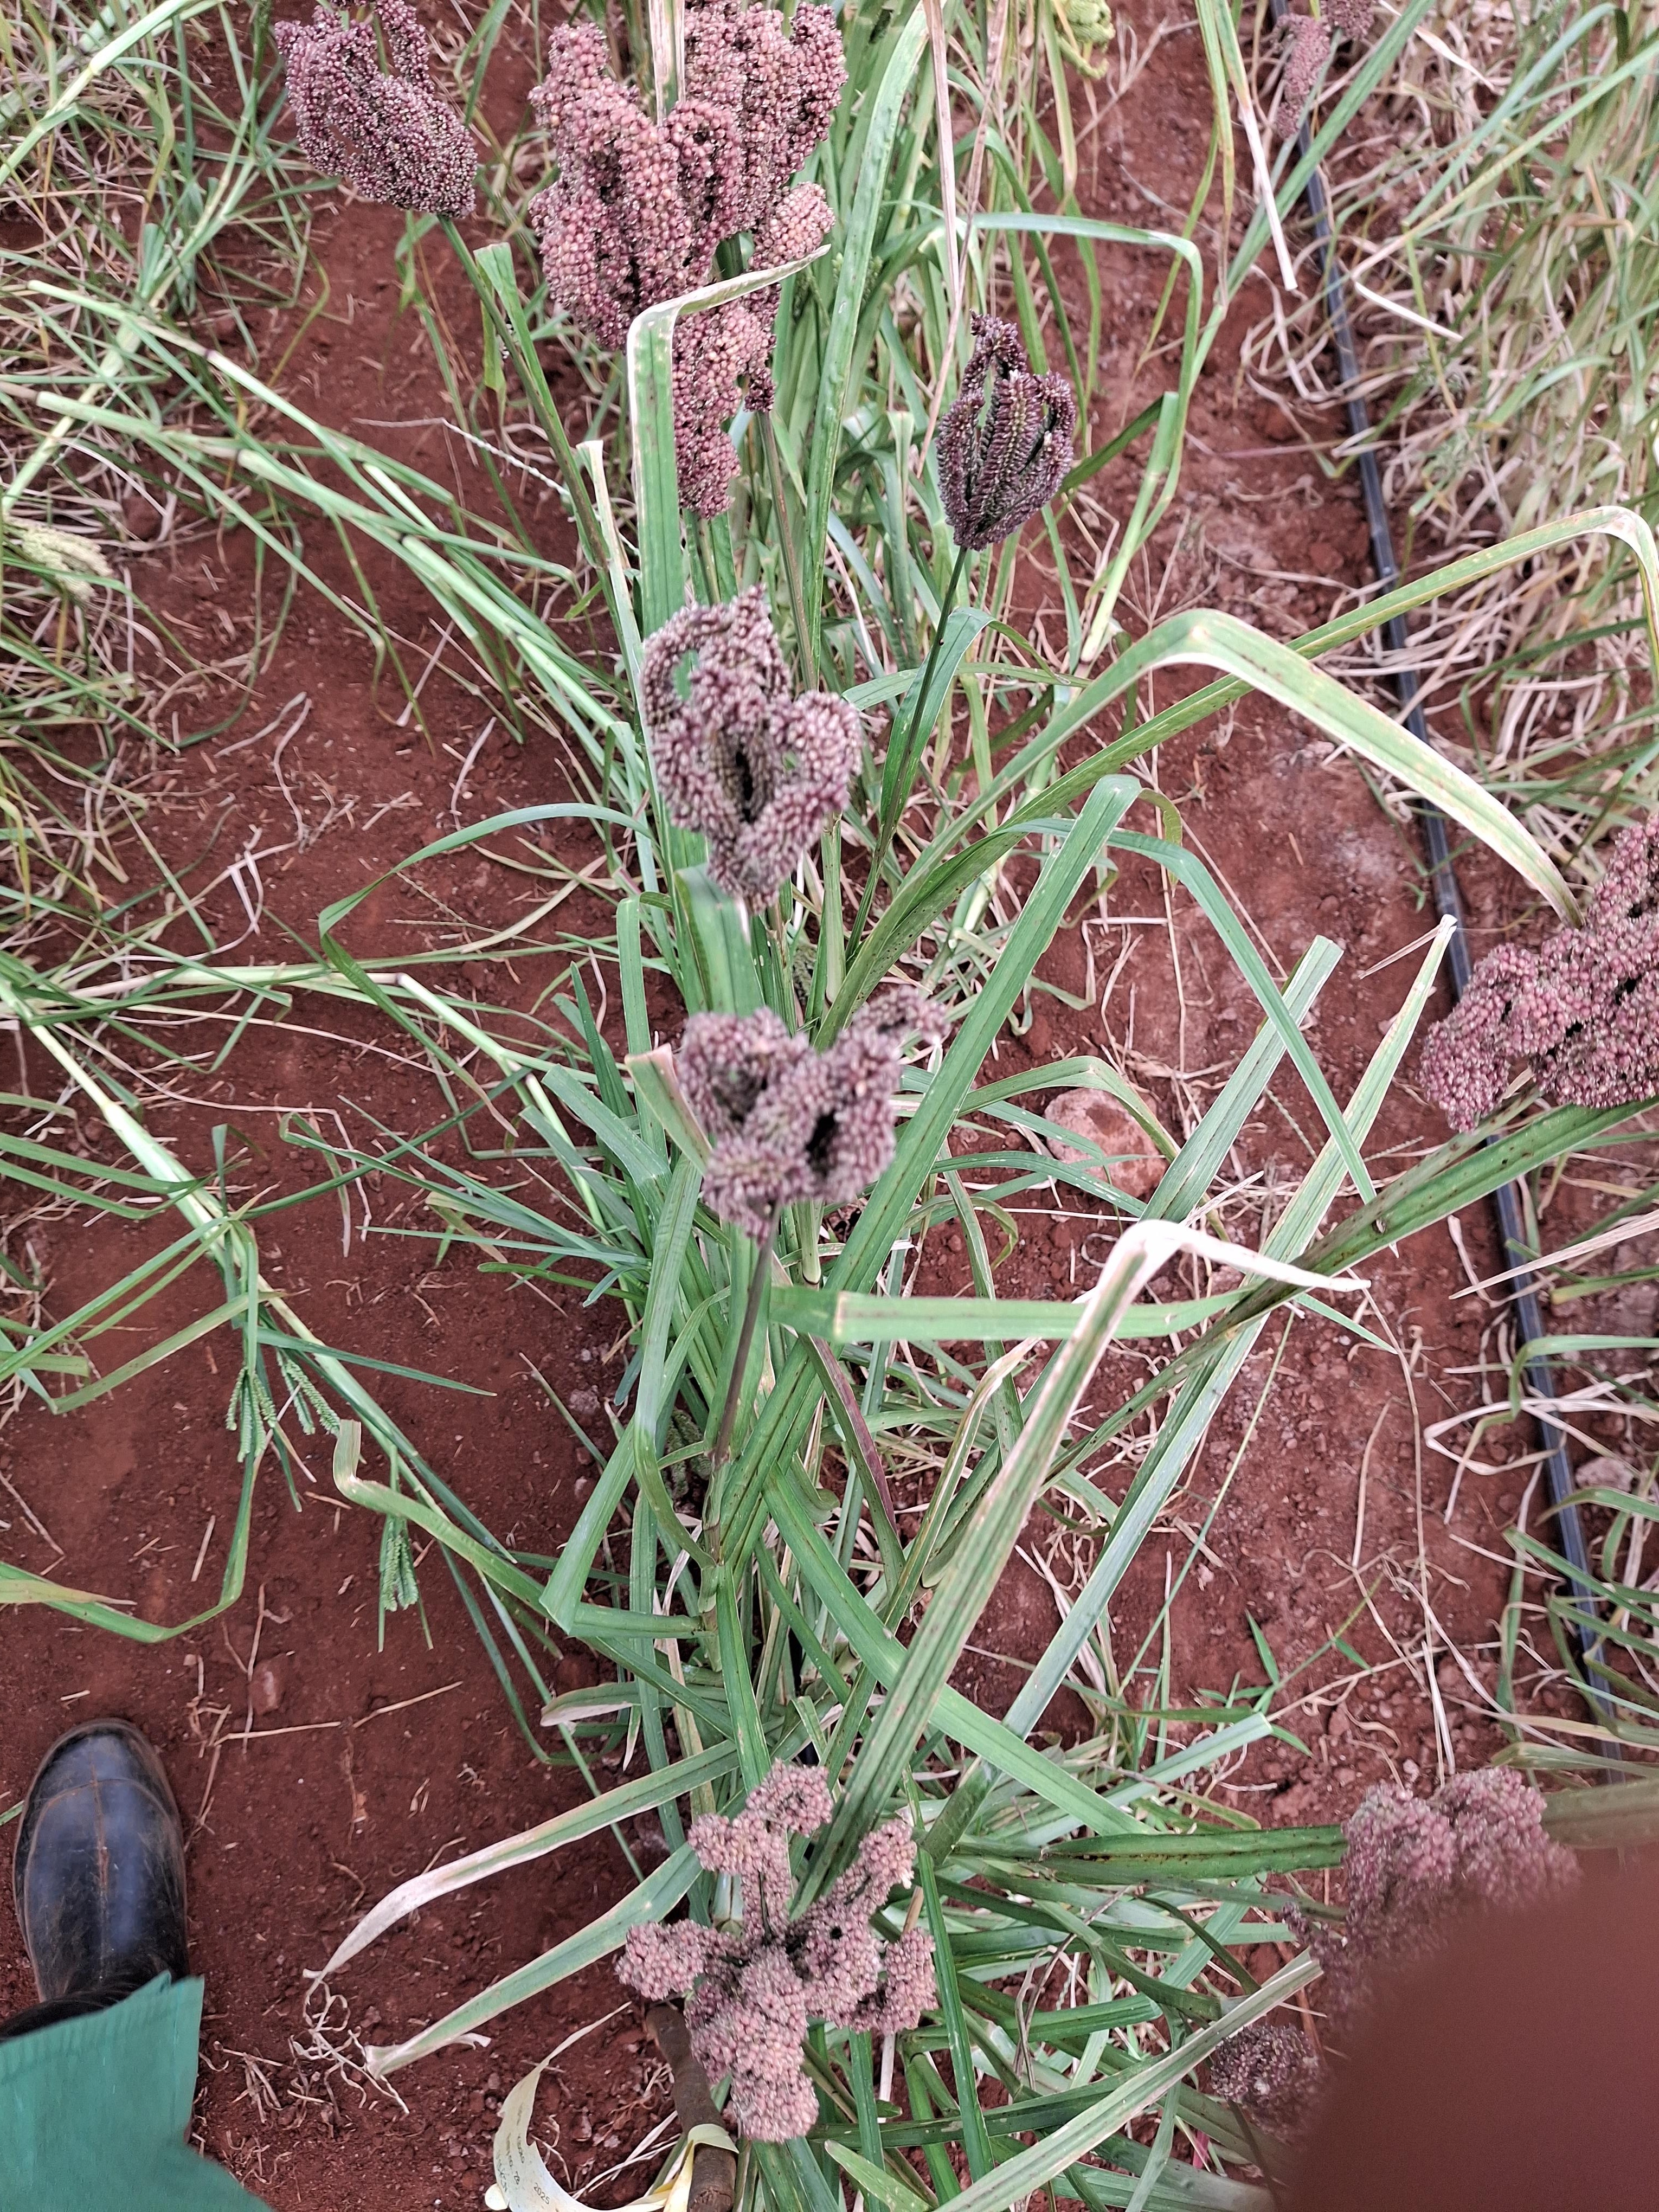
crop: finger millet
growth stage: filling grain
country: Kenya
